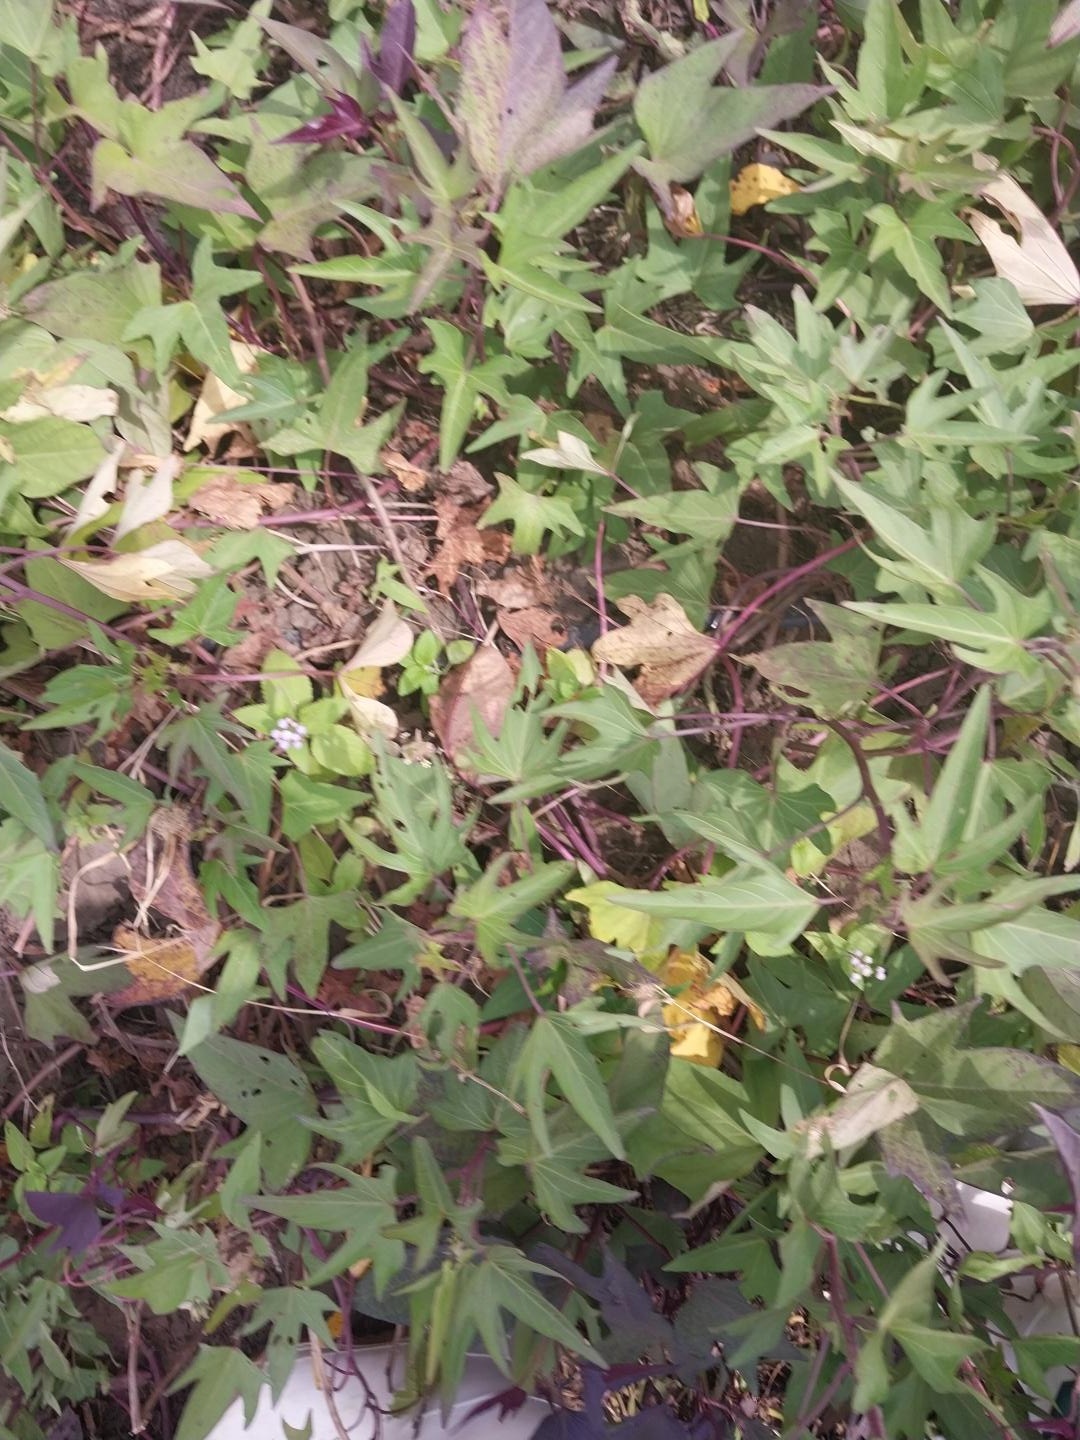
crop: sweet potato
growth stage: flowering
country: Tanzania
